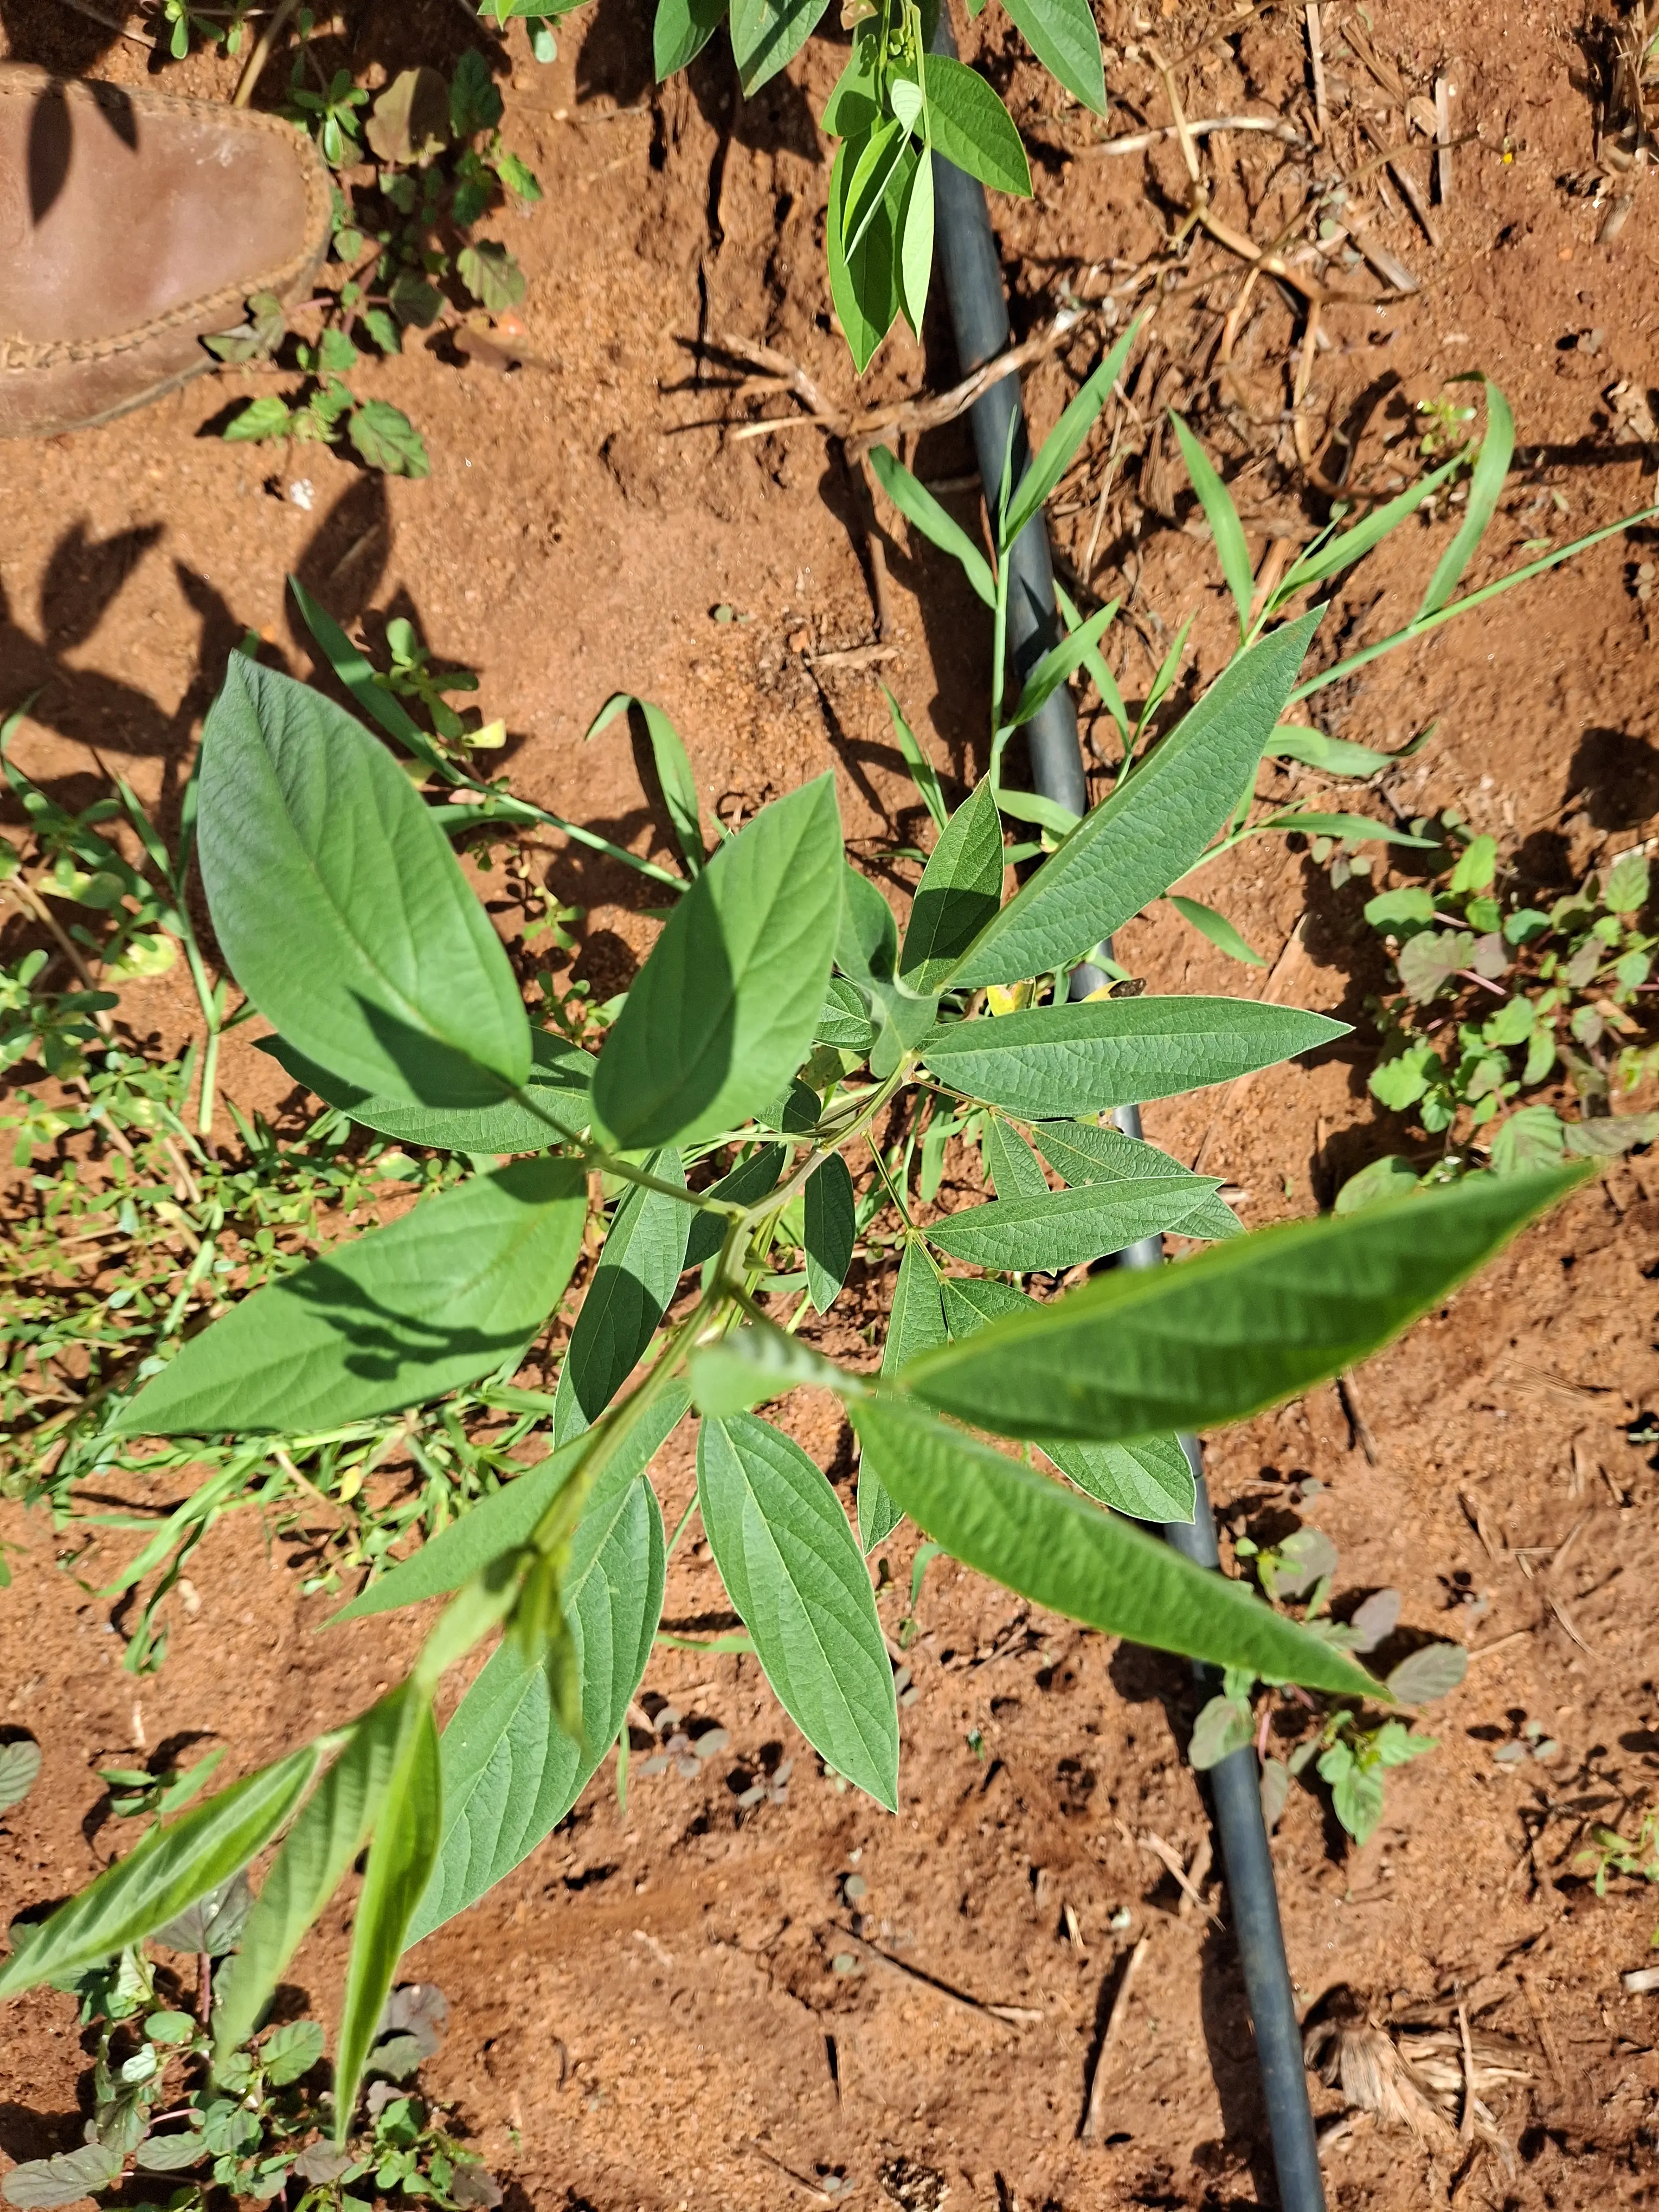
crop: pigeonpea
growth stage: vegetative
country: Kenya
